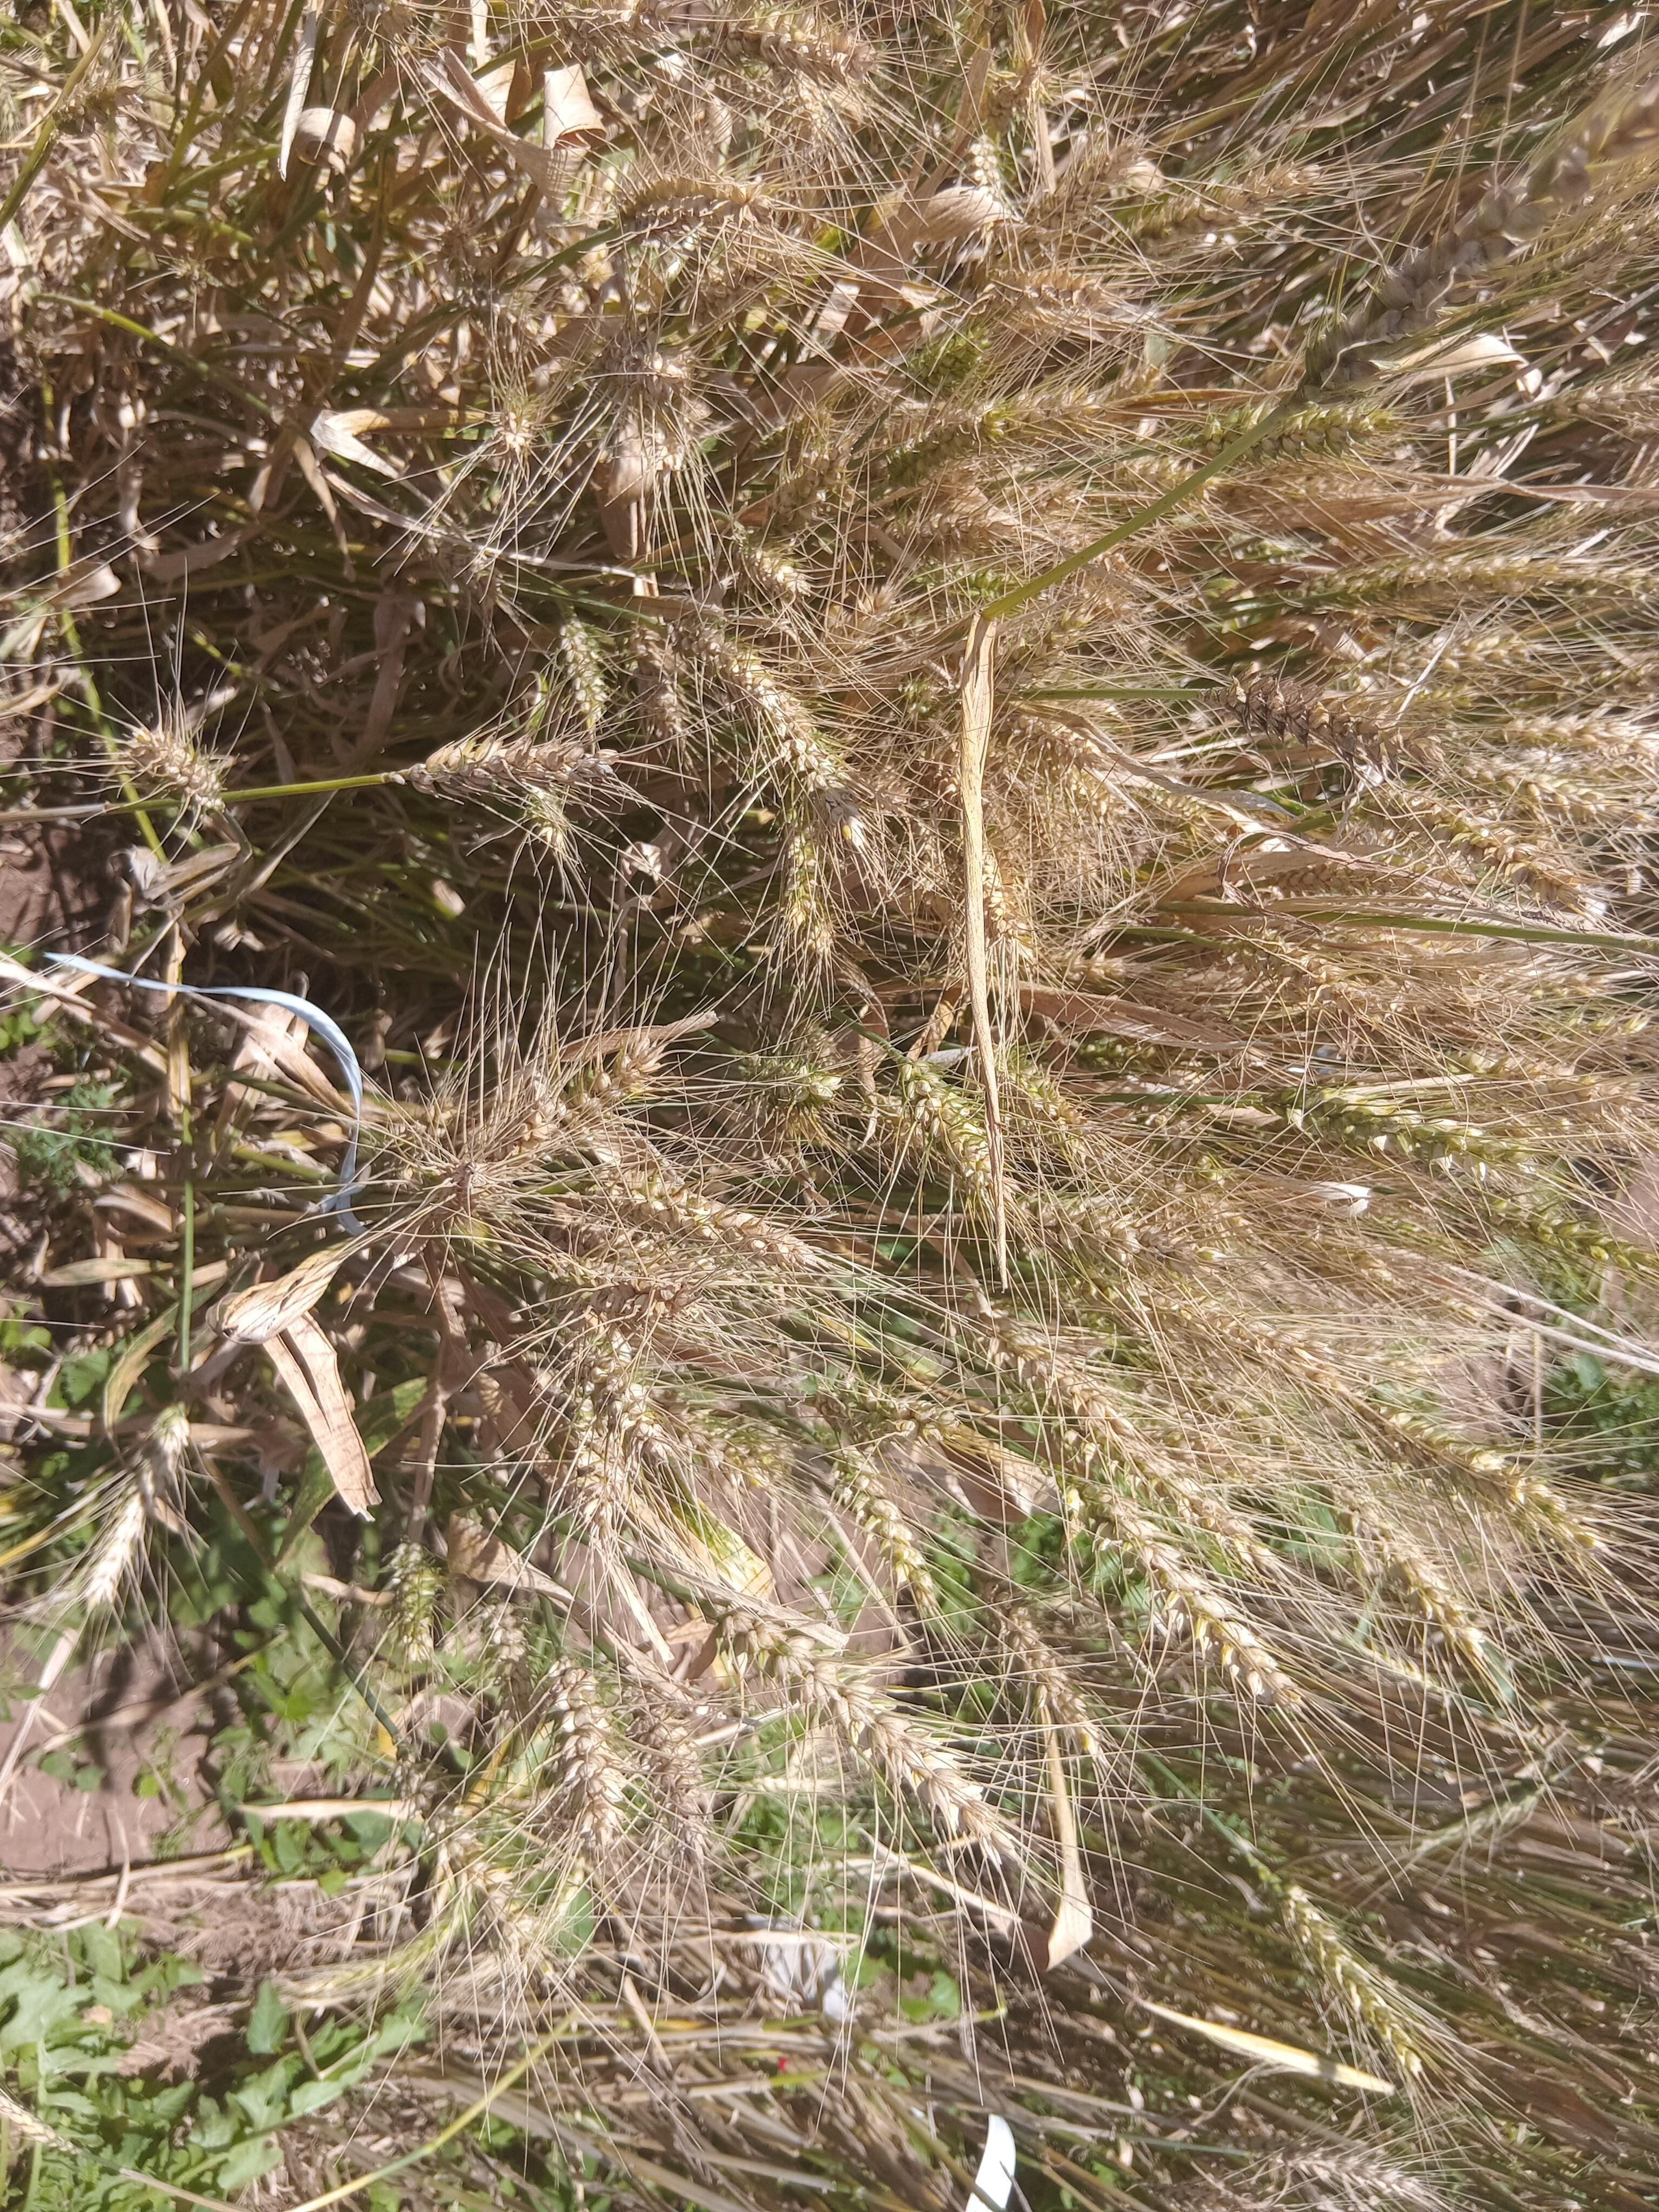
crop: wheat
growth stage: maturity
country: Kenya
